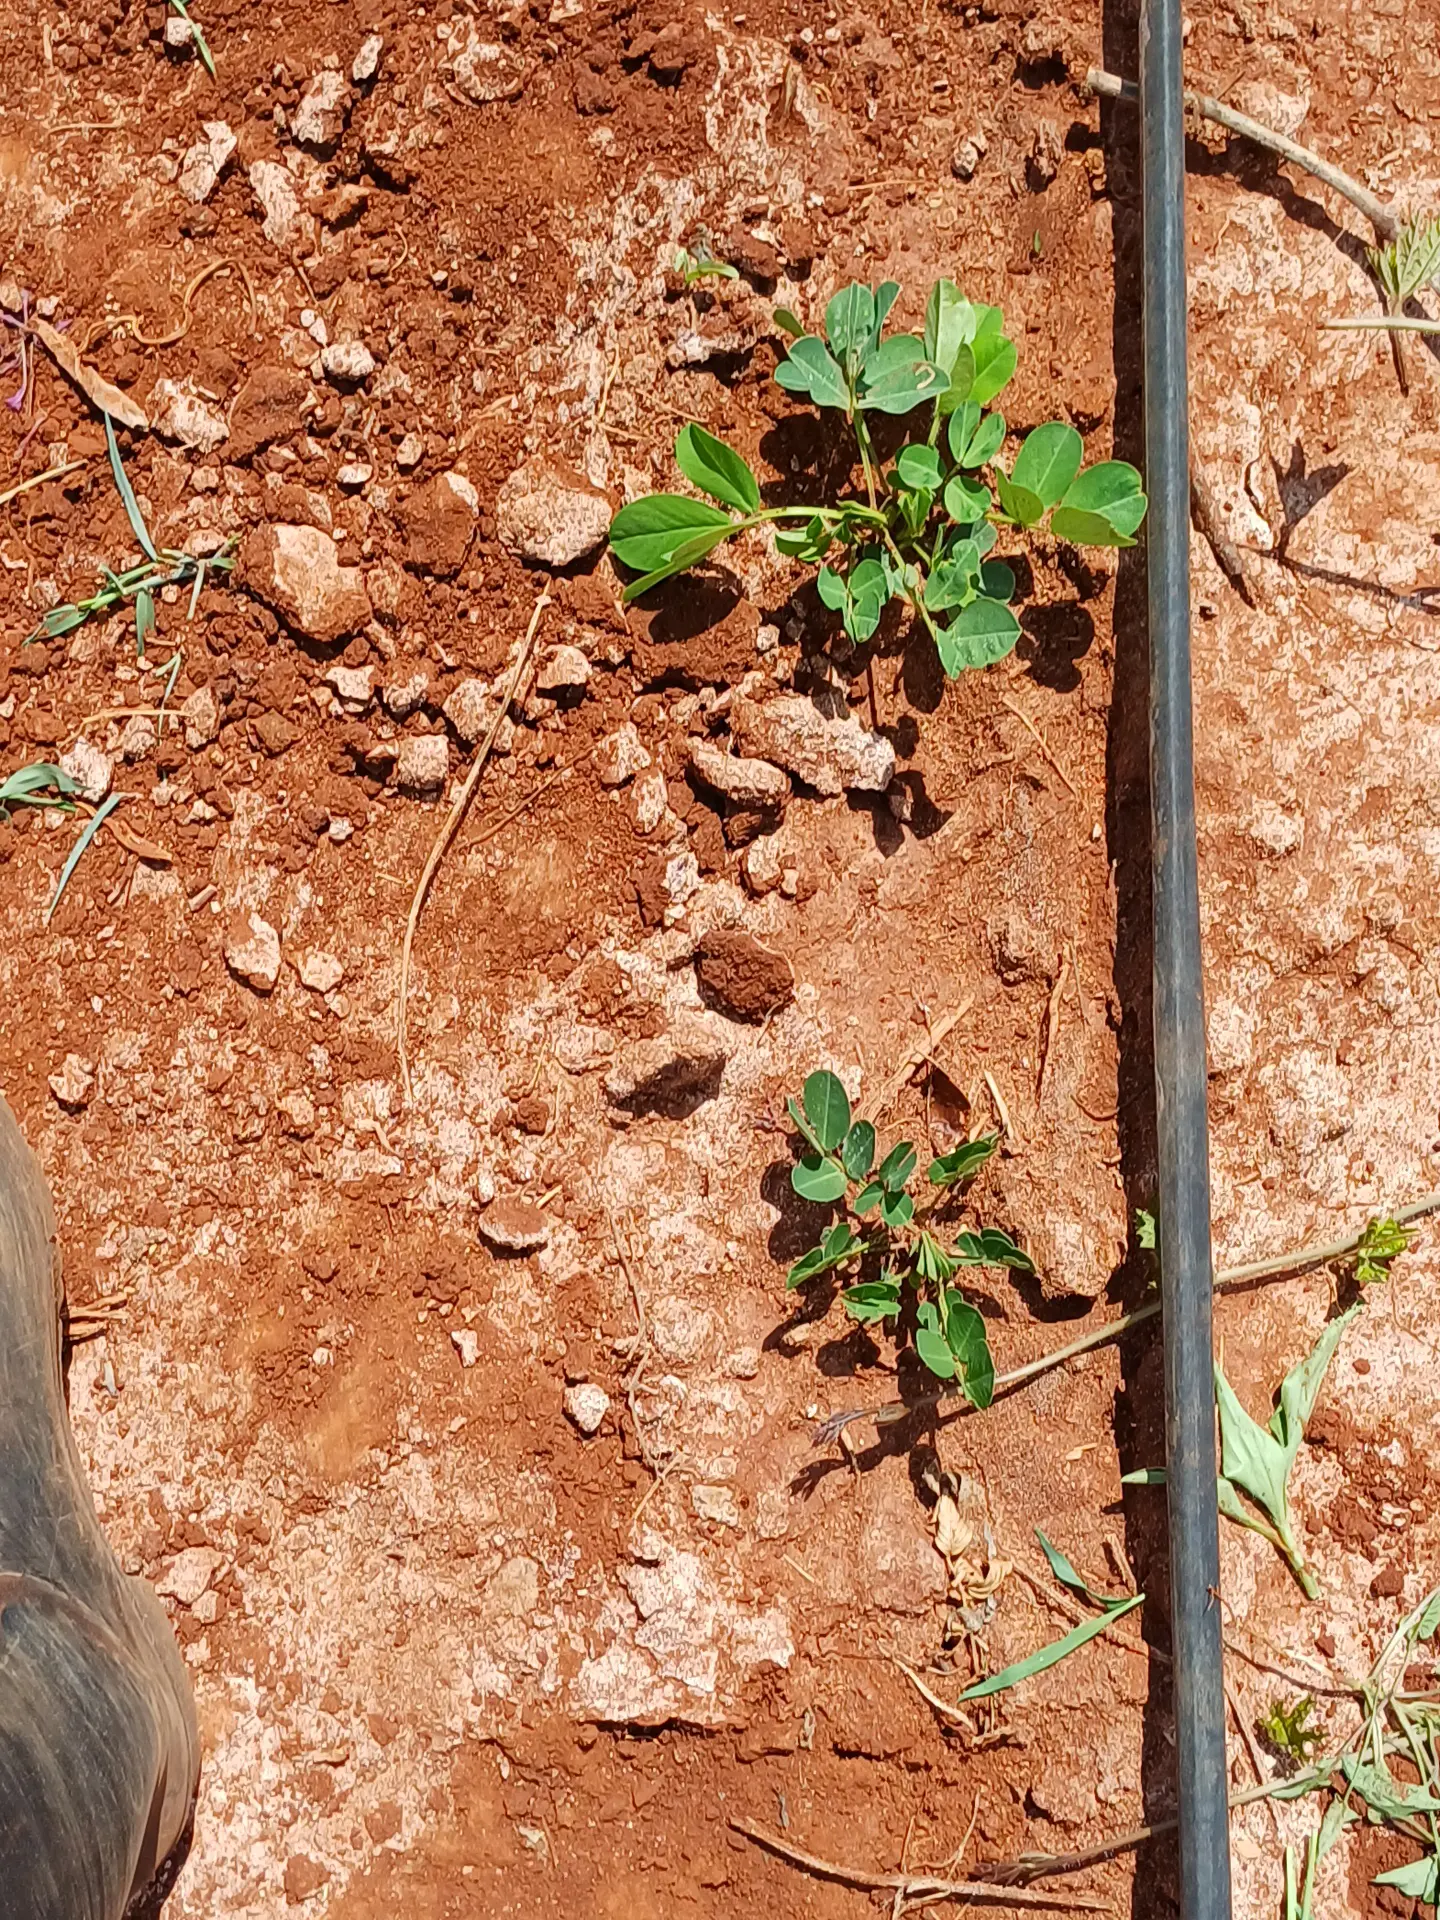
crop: groundnut
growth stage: vegetative
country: Kenya
